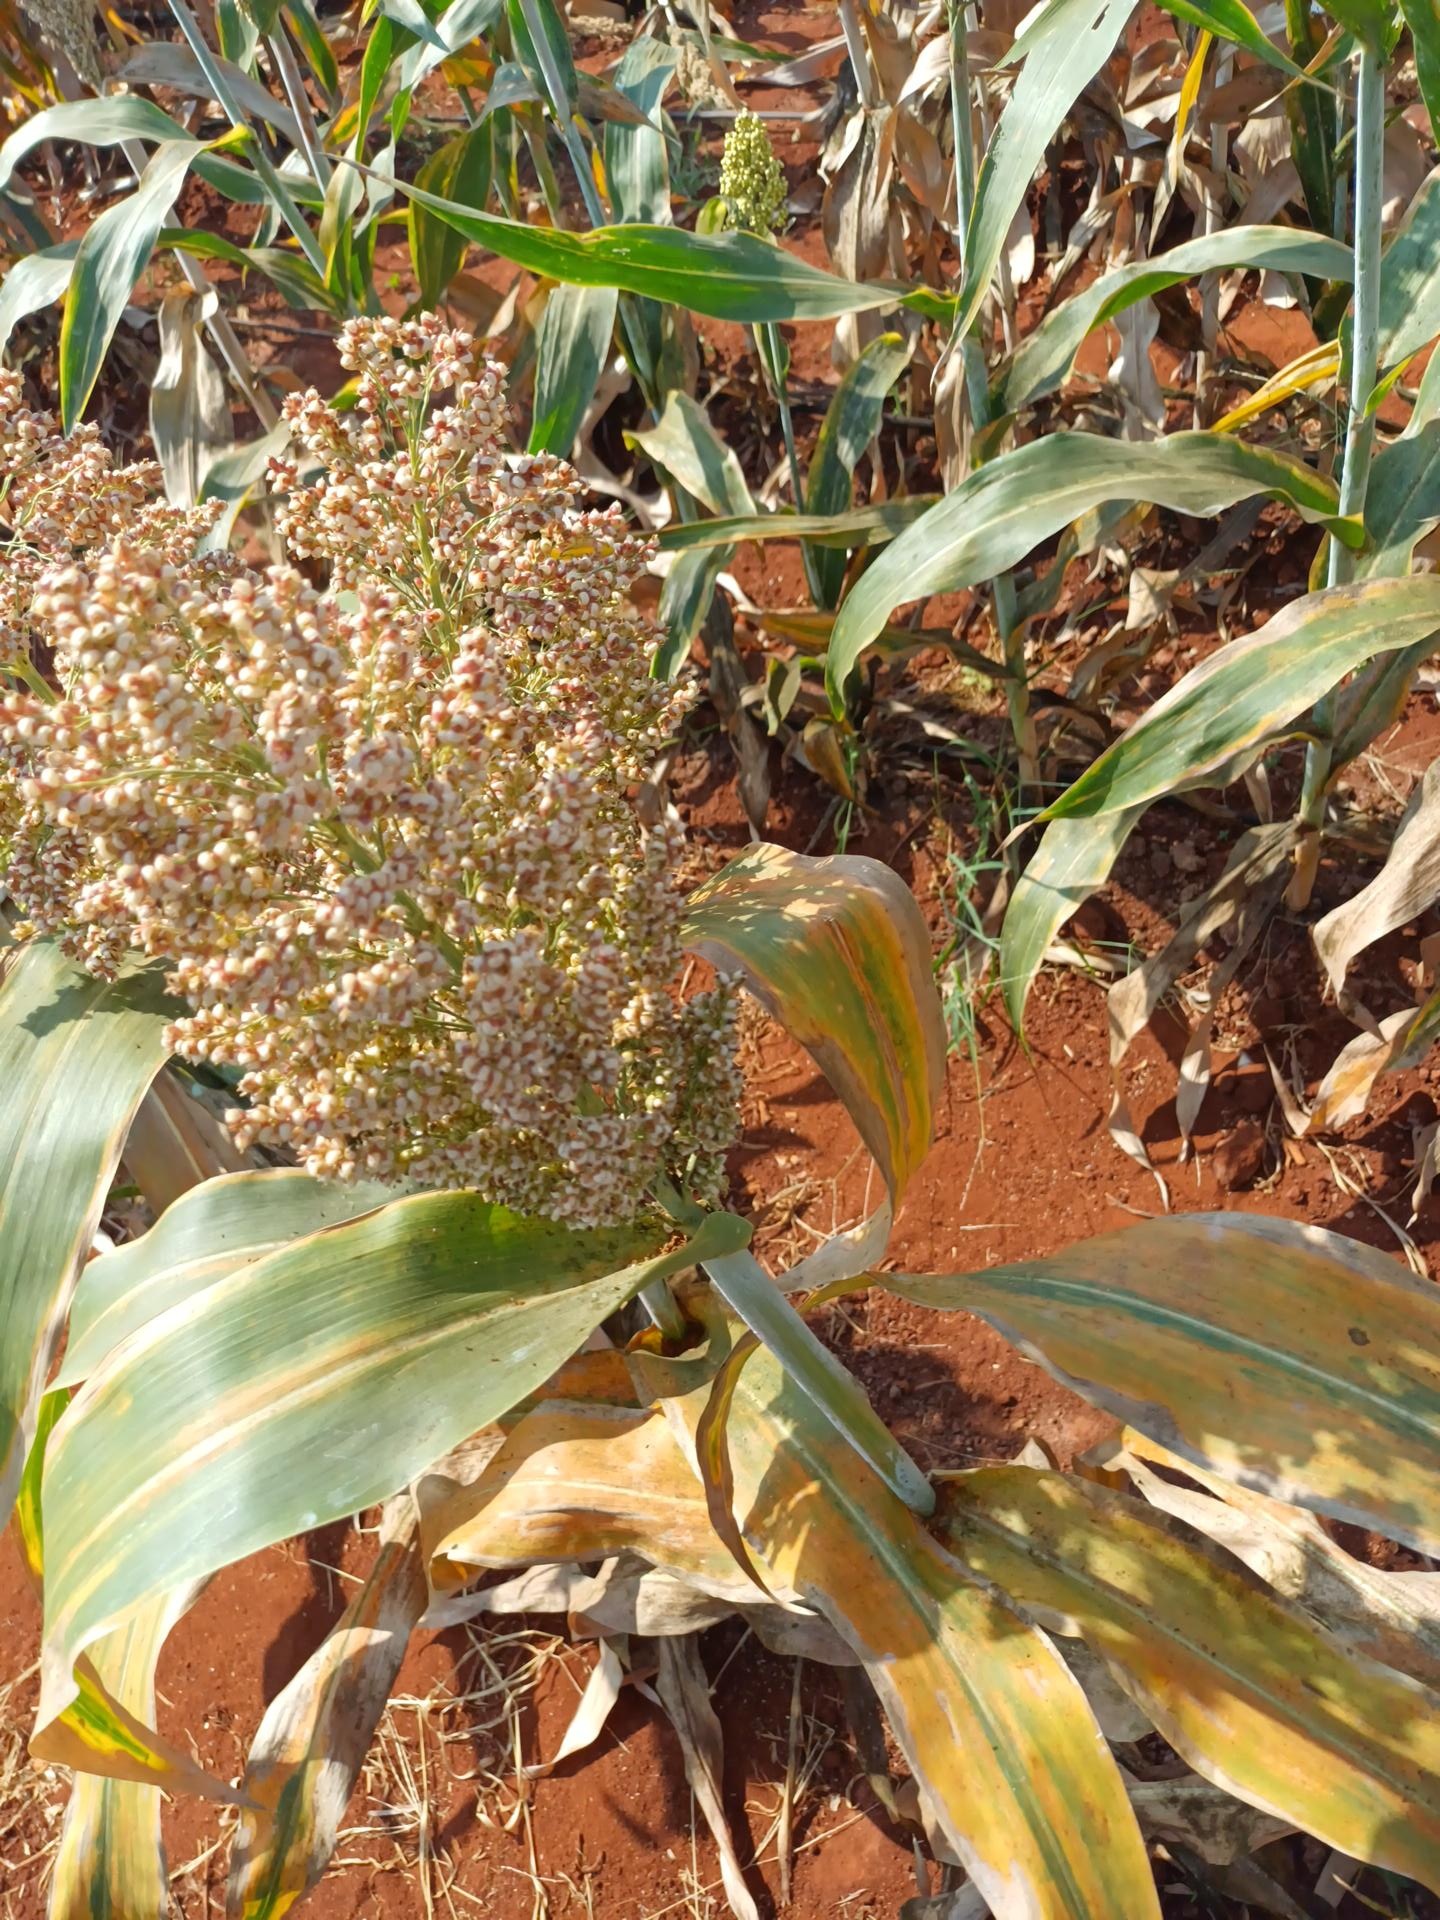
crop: sorghum
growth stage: maturity
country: Kenya
